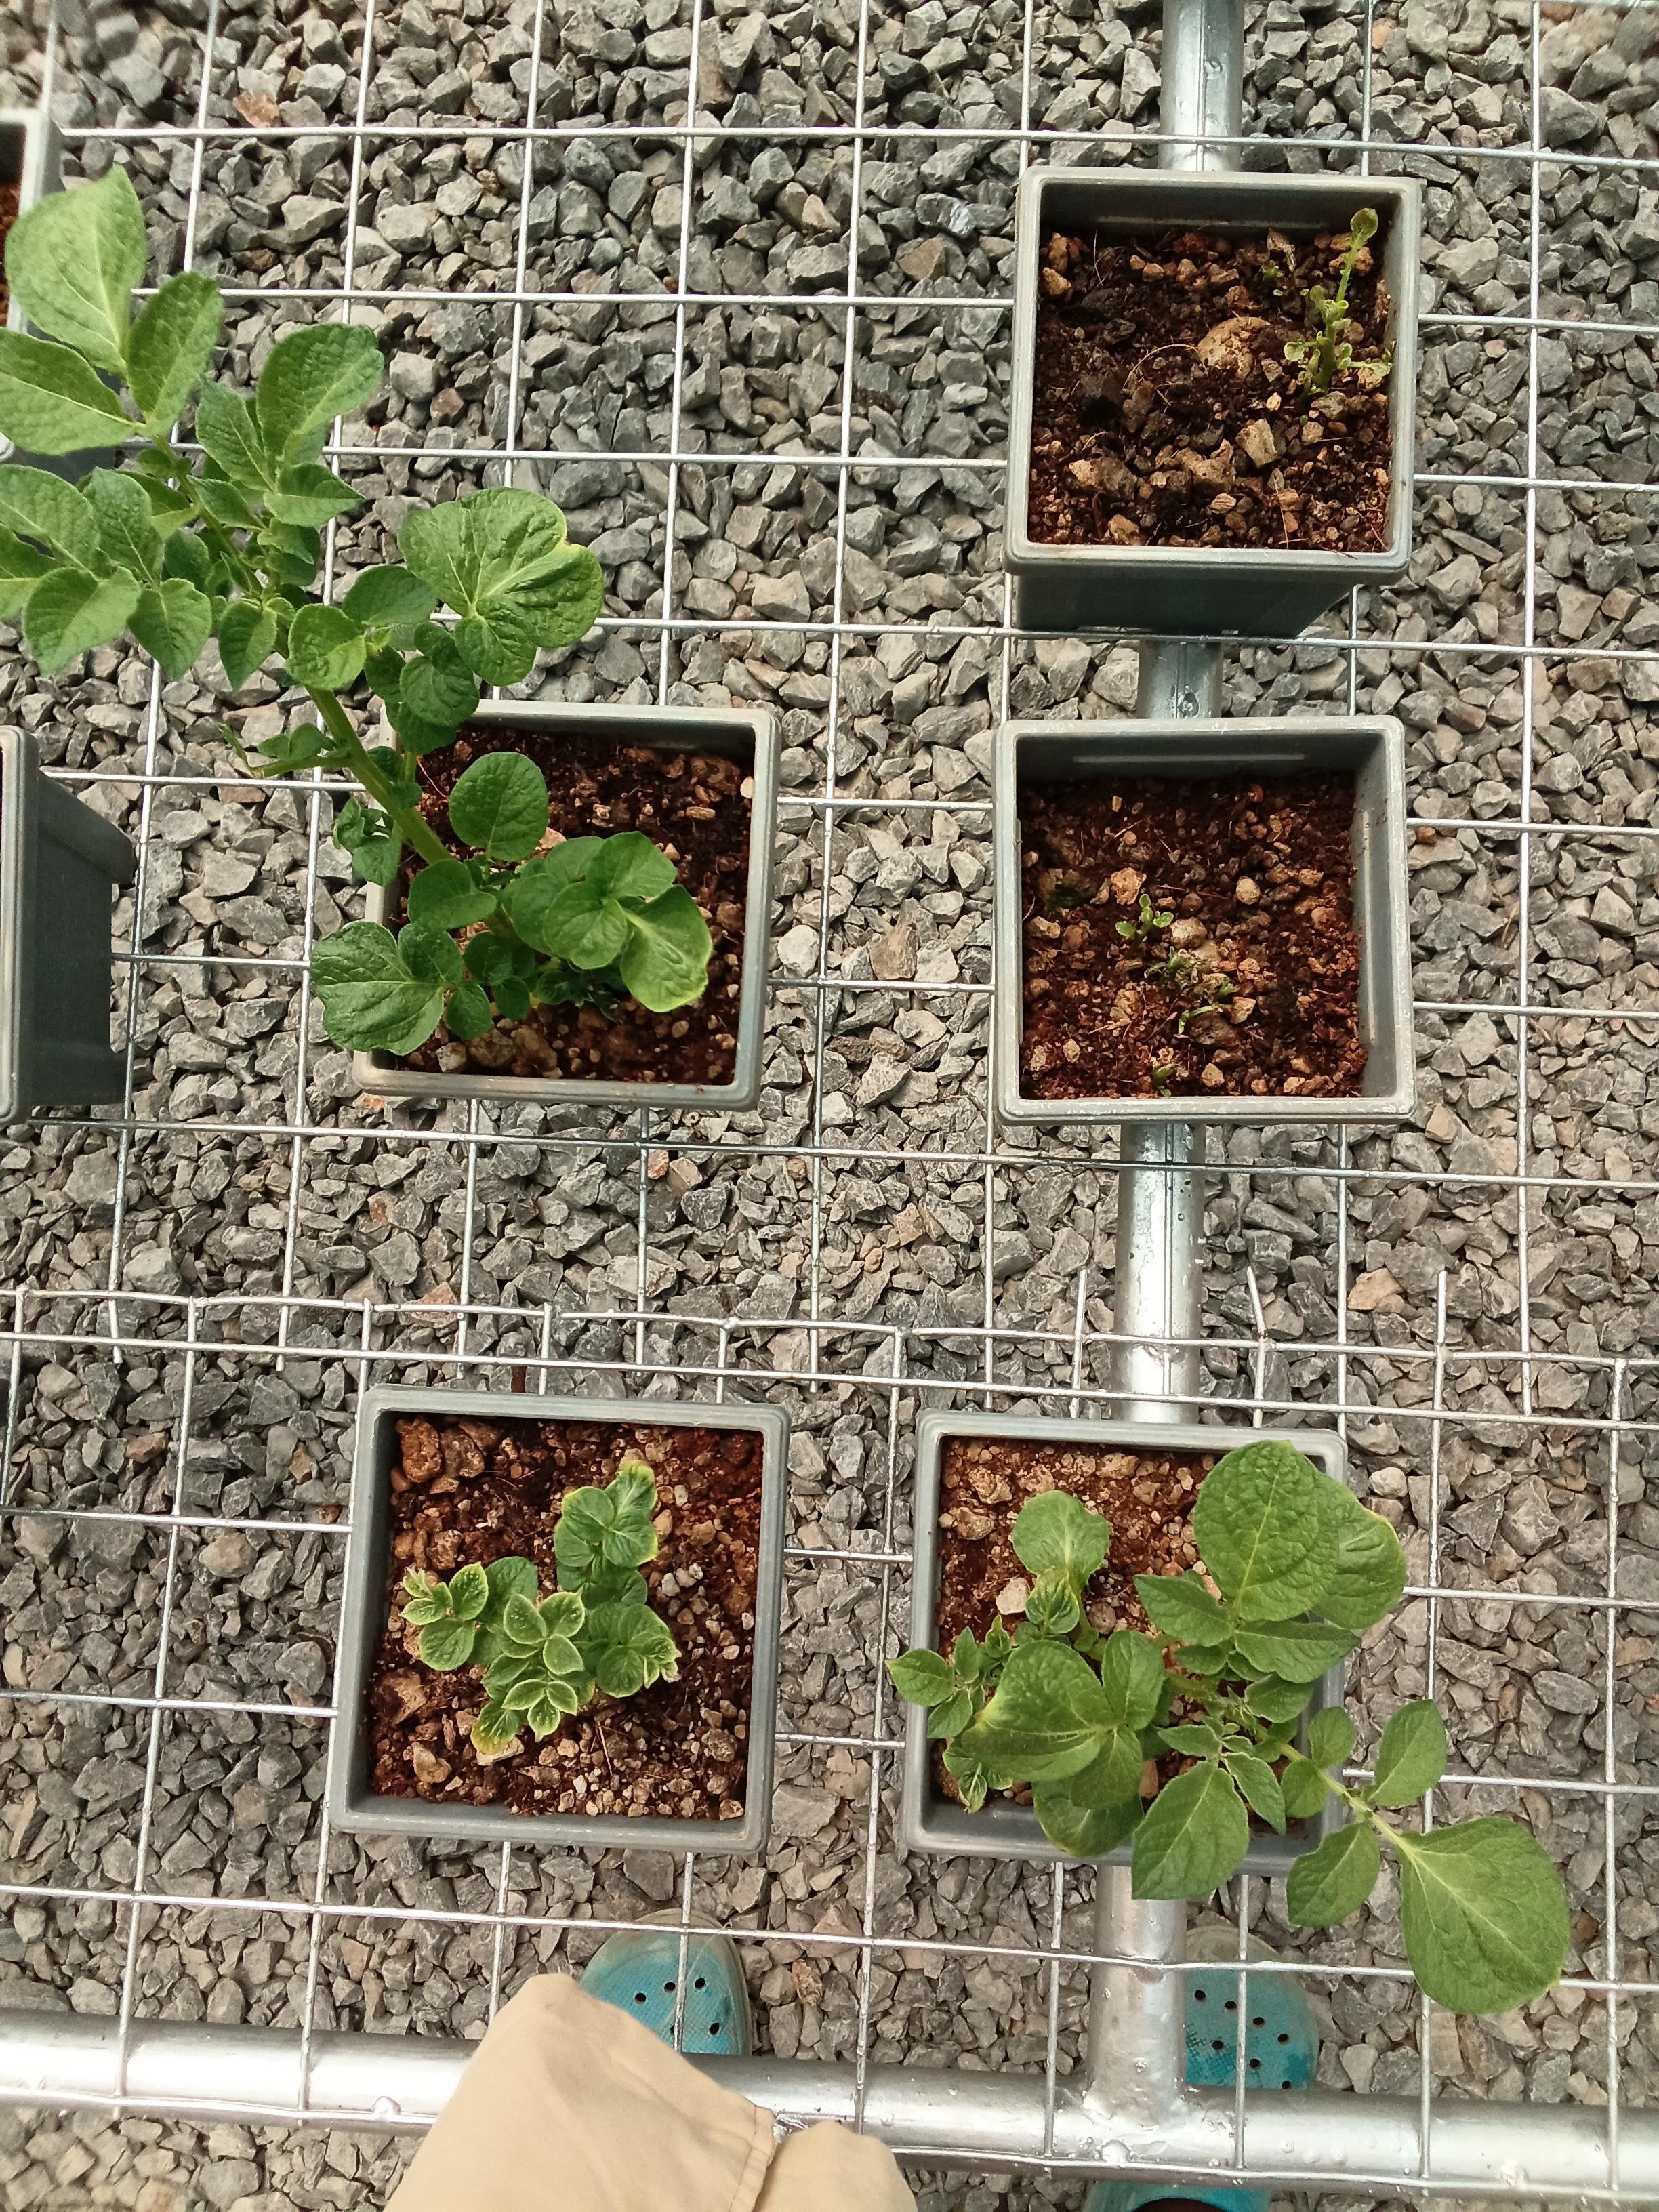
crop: potato
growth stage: emergence
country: Kenya
